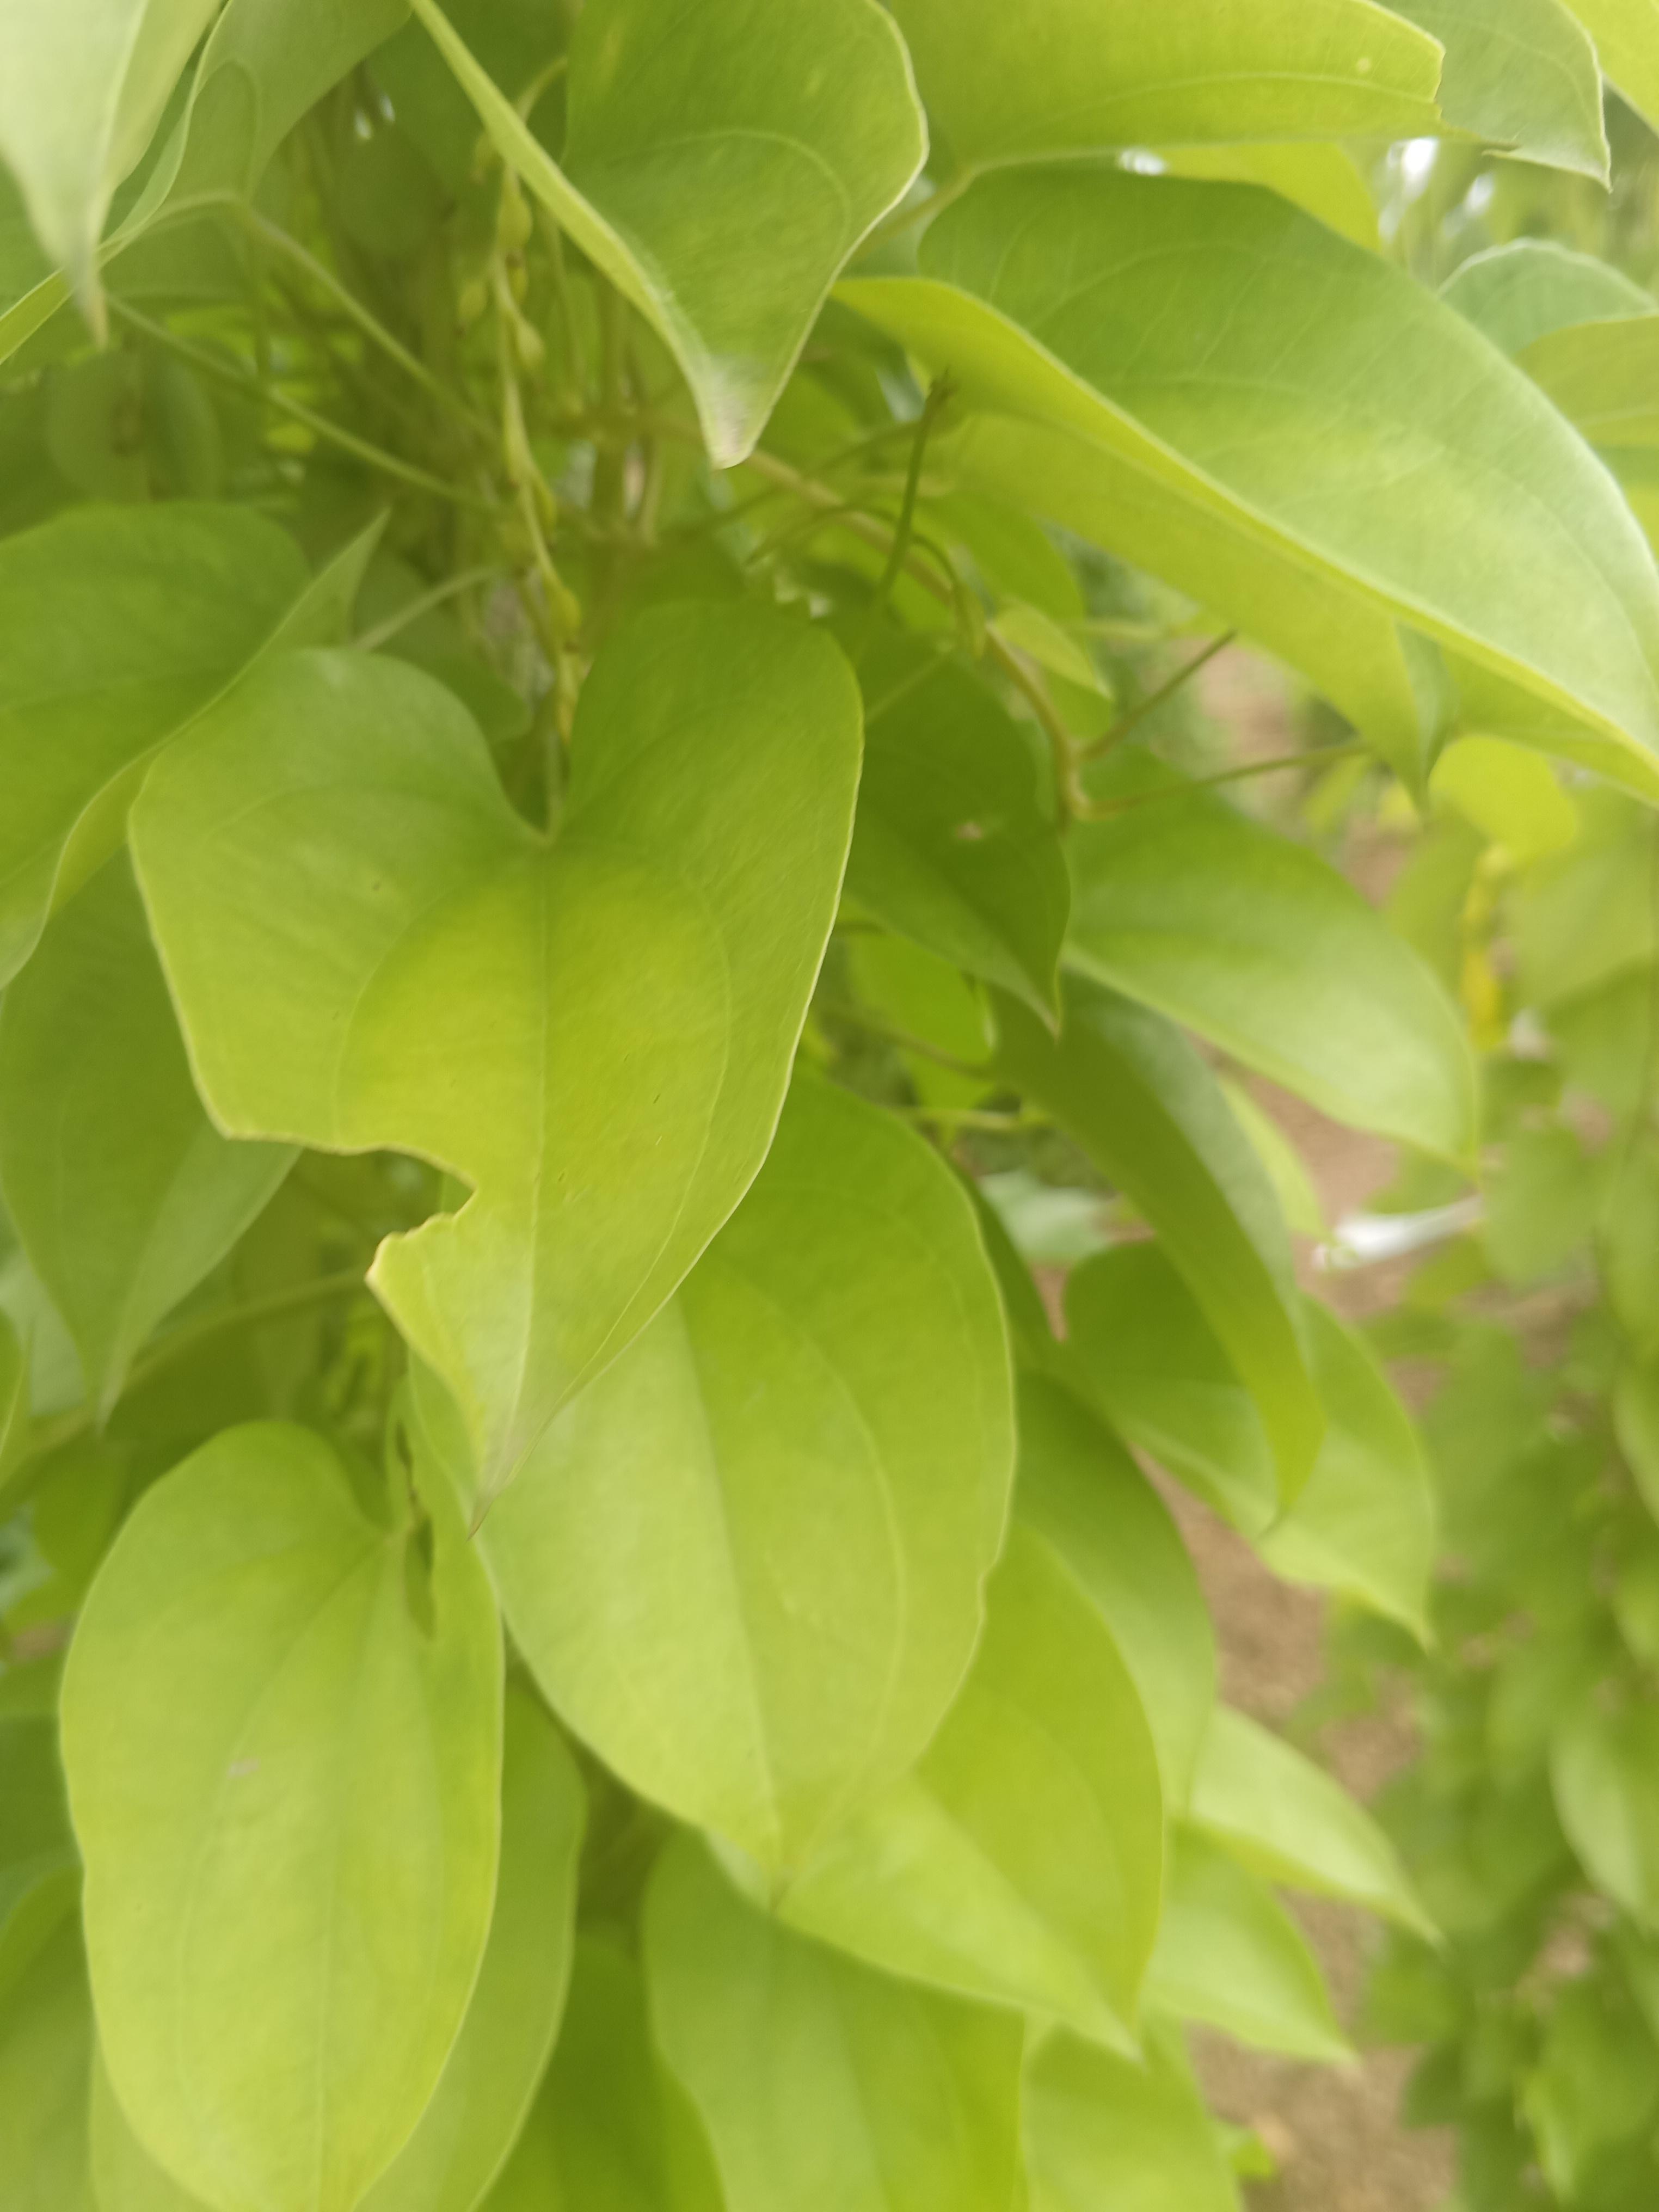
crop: yam
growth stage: vegetative
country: Nigeria
